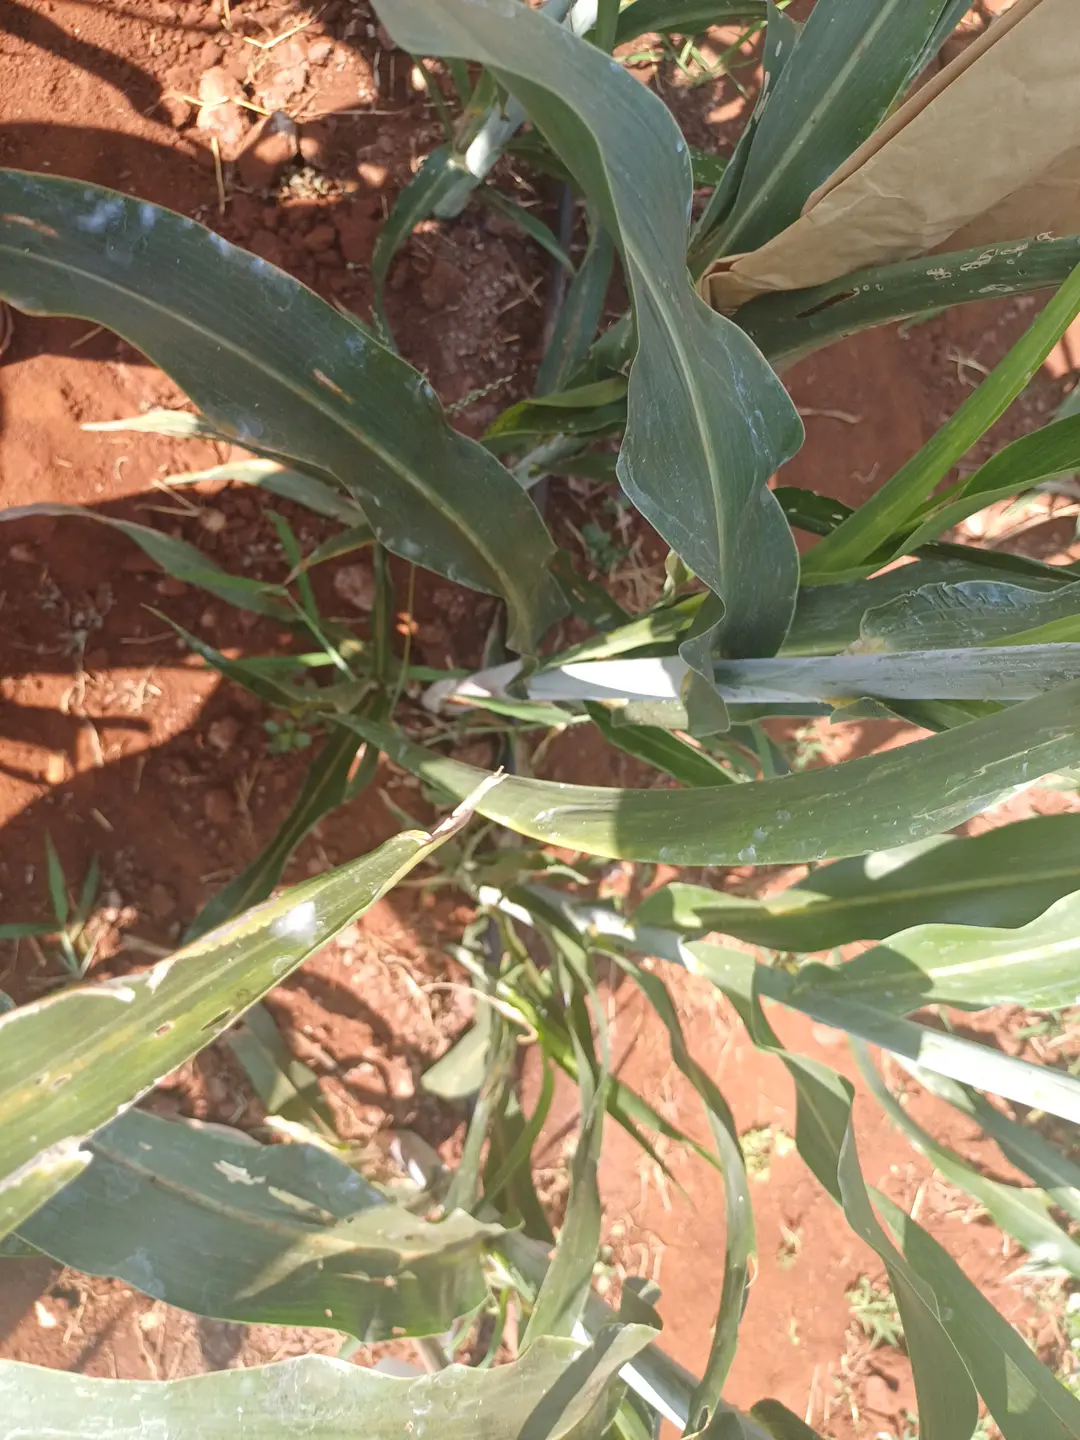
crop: sorghum
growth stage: heading tuber
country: Kenya
